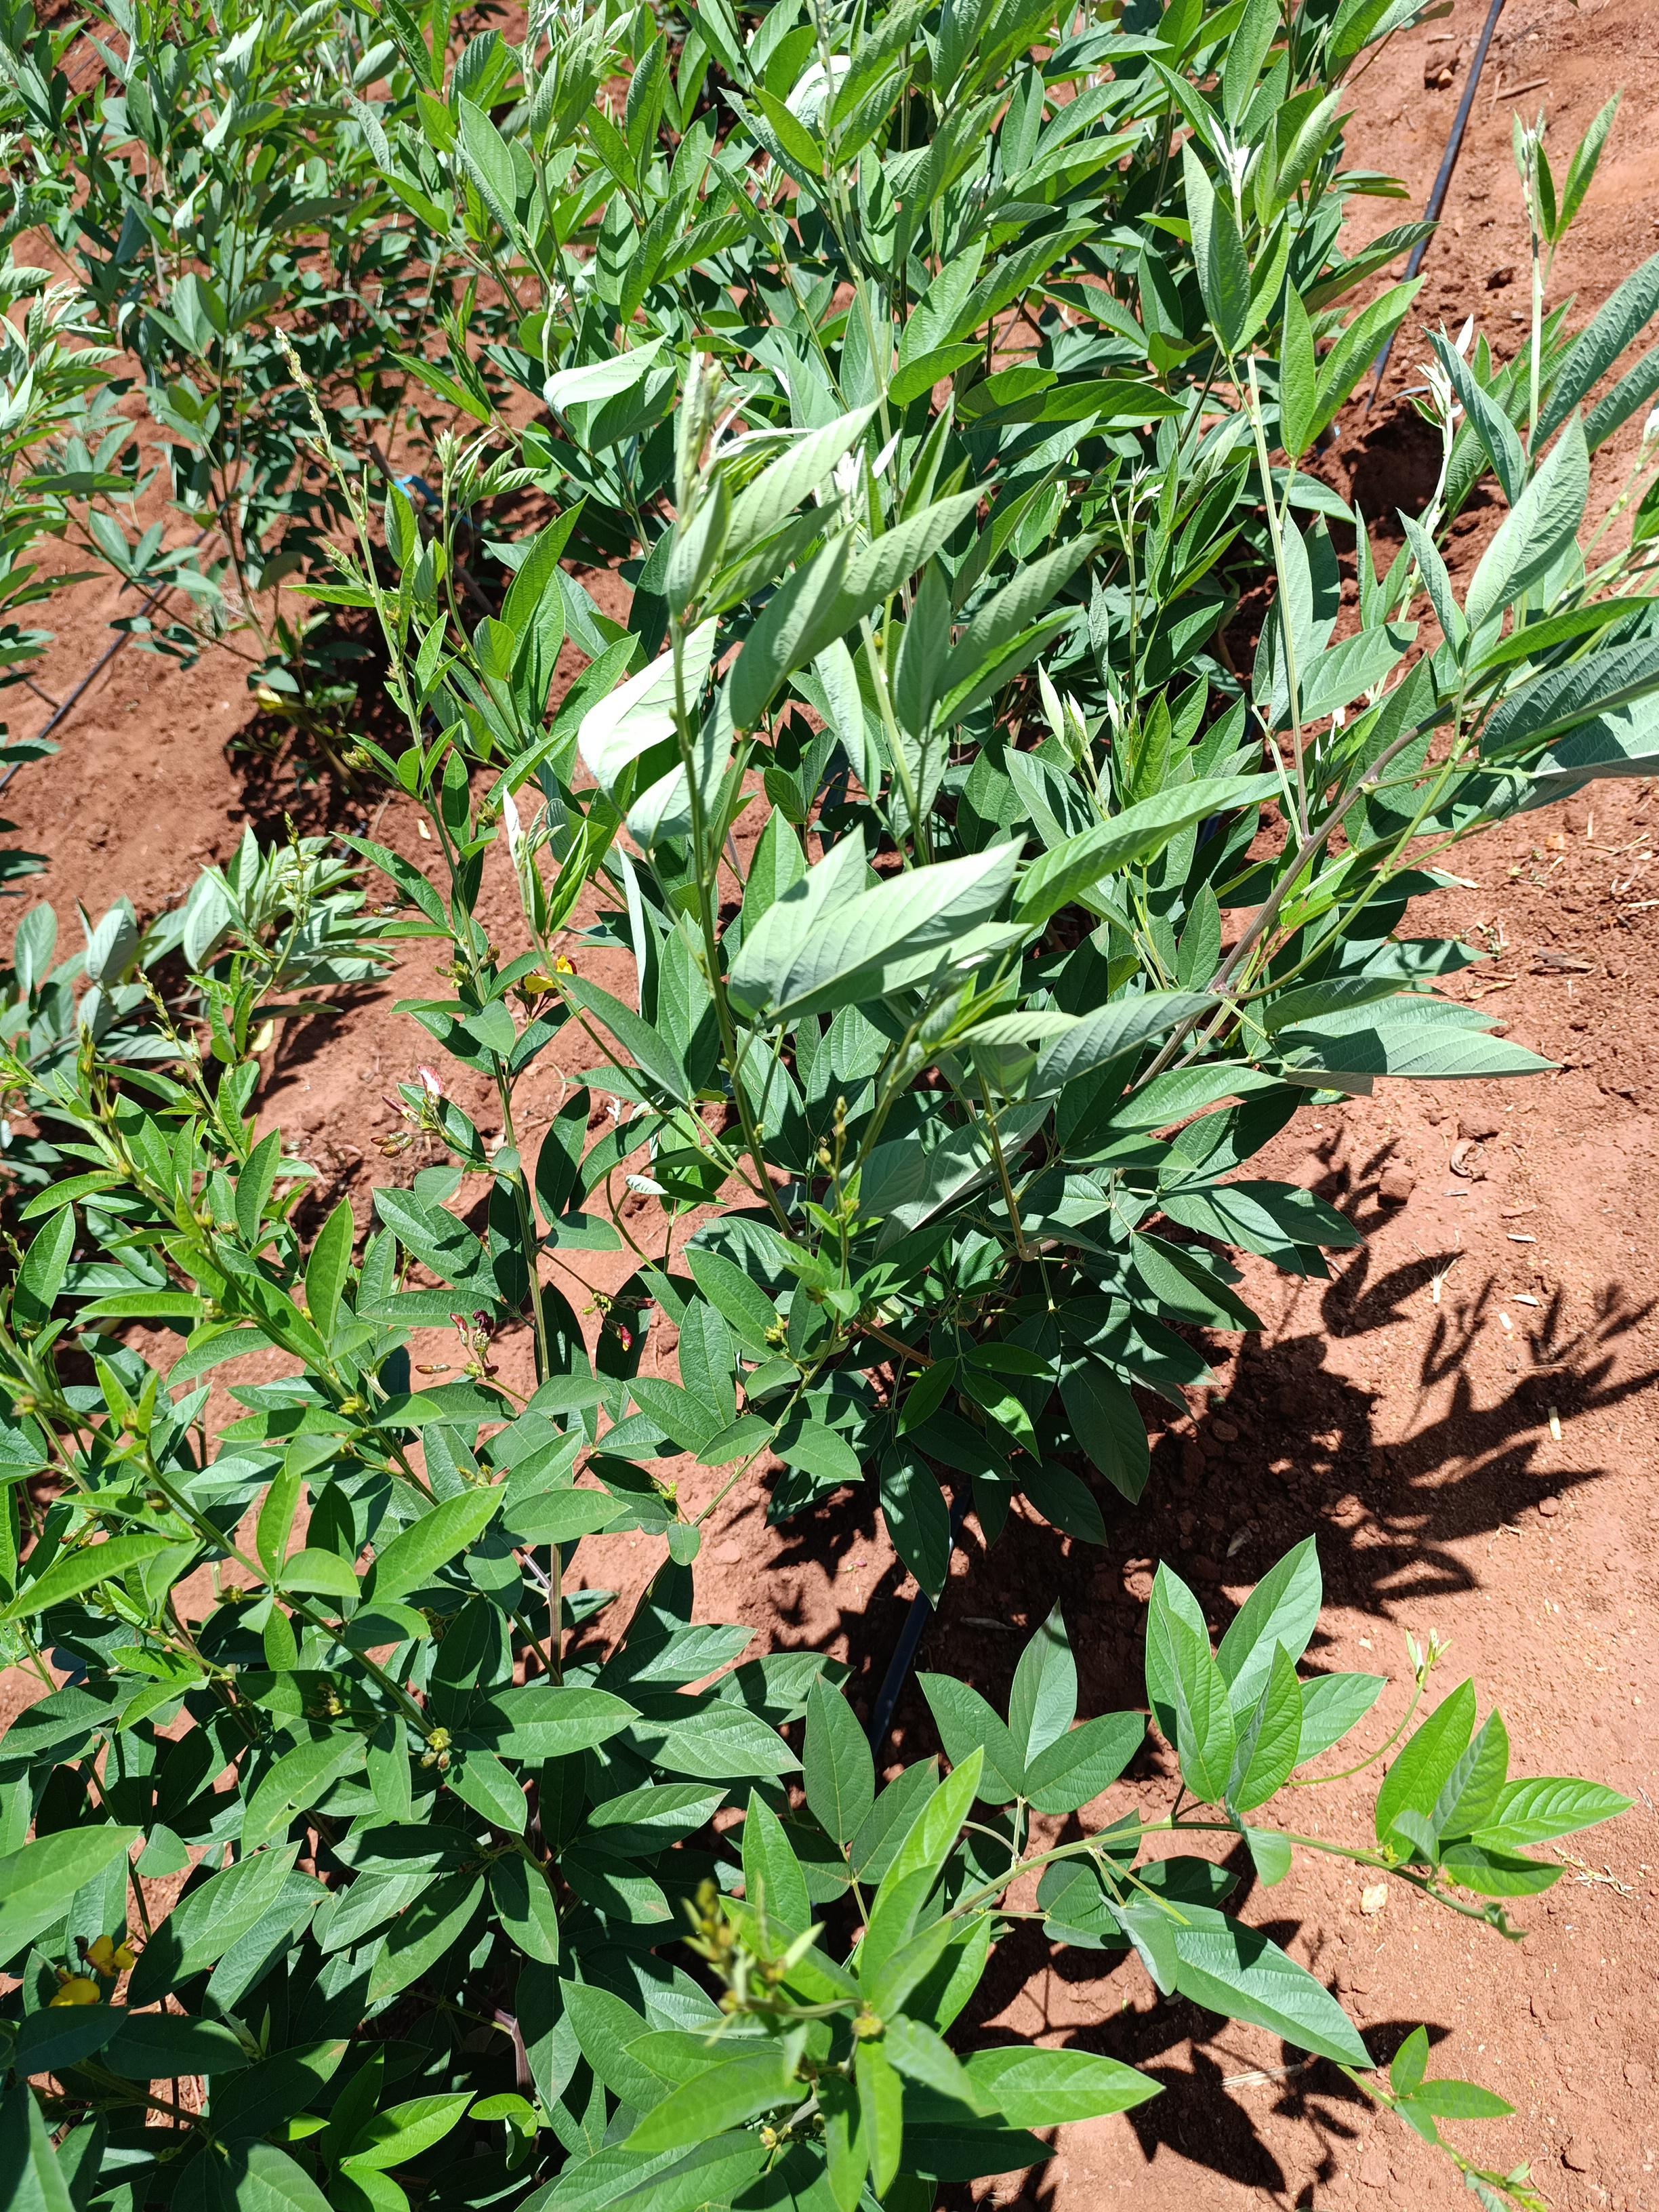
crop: pigeonpea
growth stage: flowering
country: Kenya
